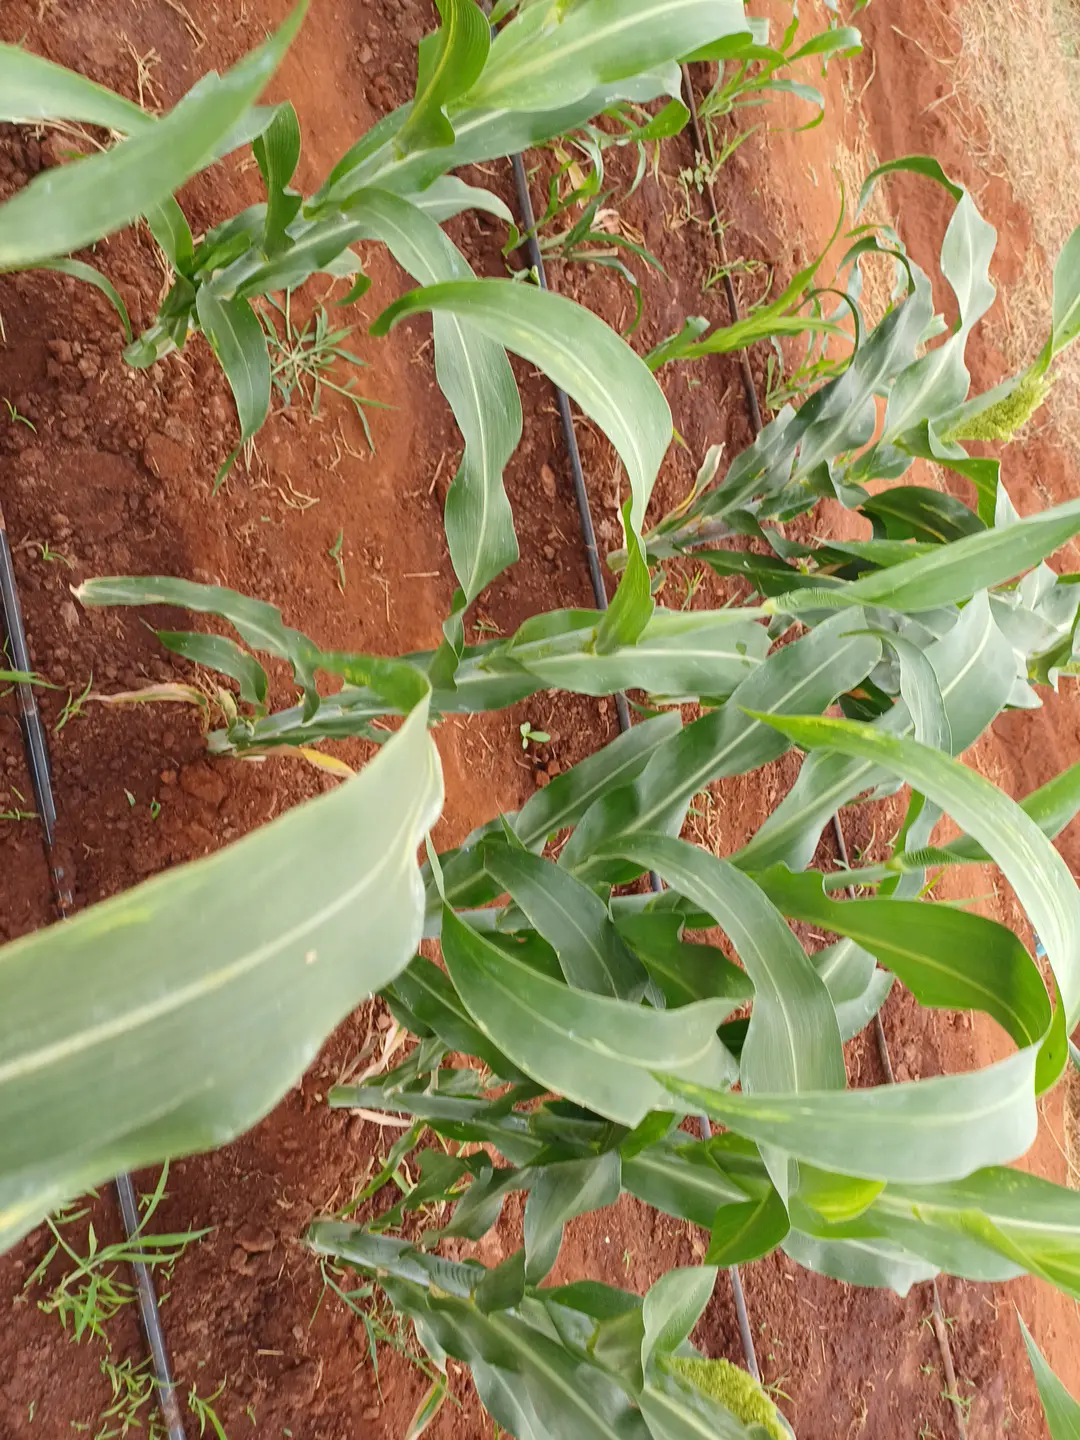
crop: sorghum
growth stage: heading tuber
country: Kenya
